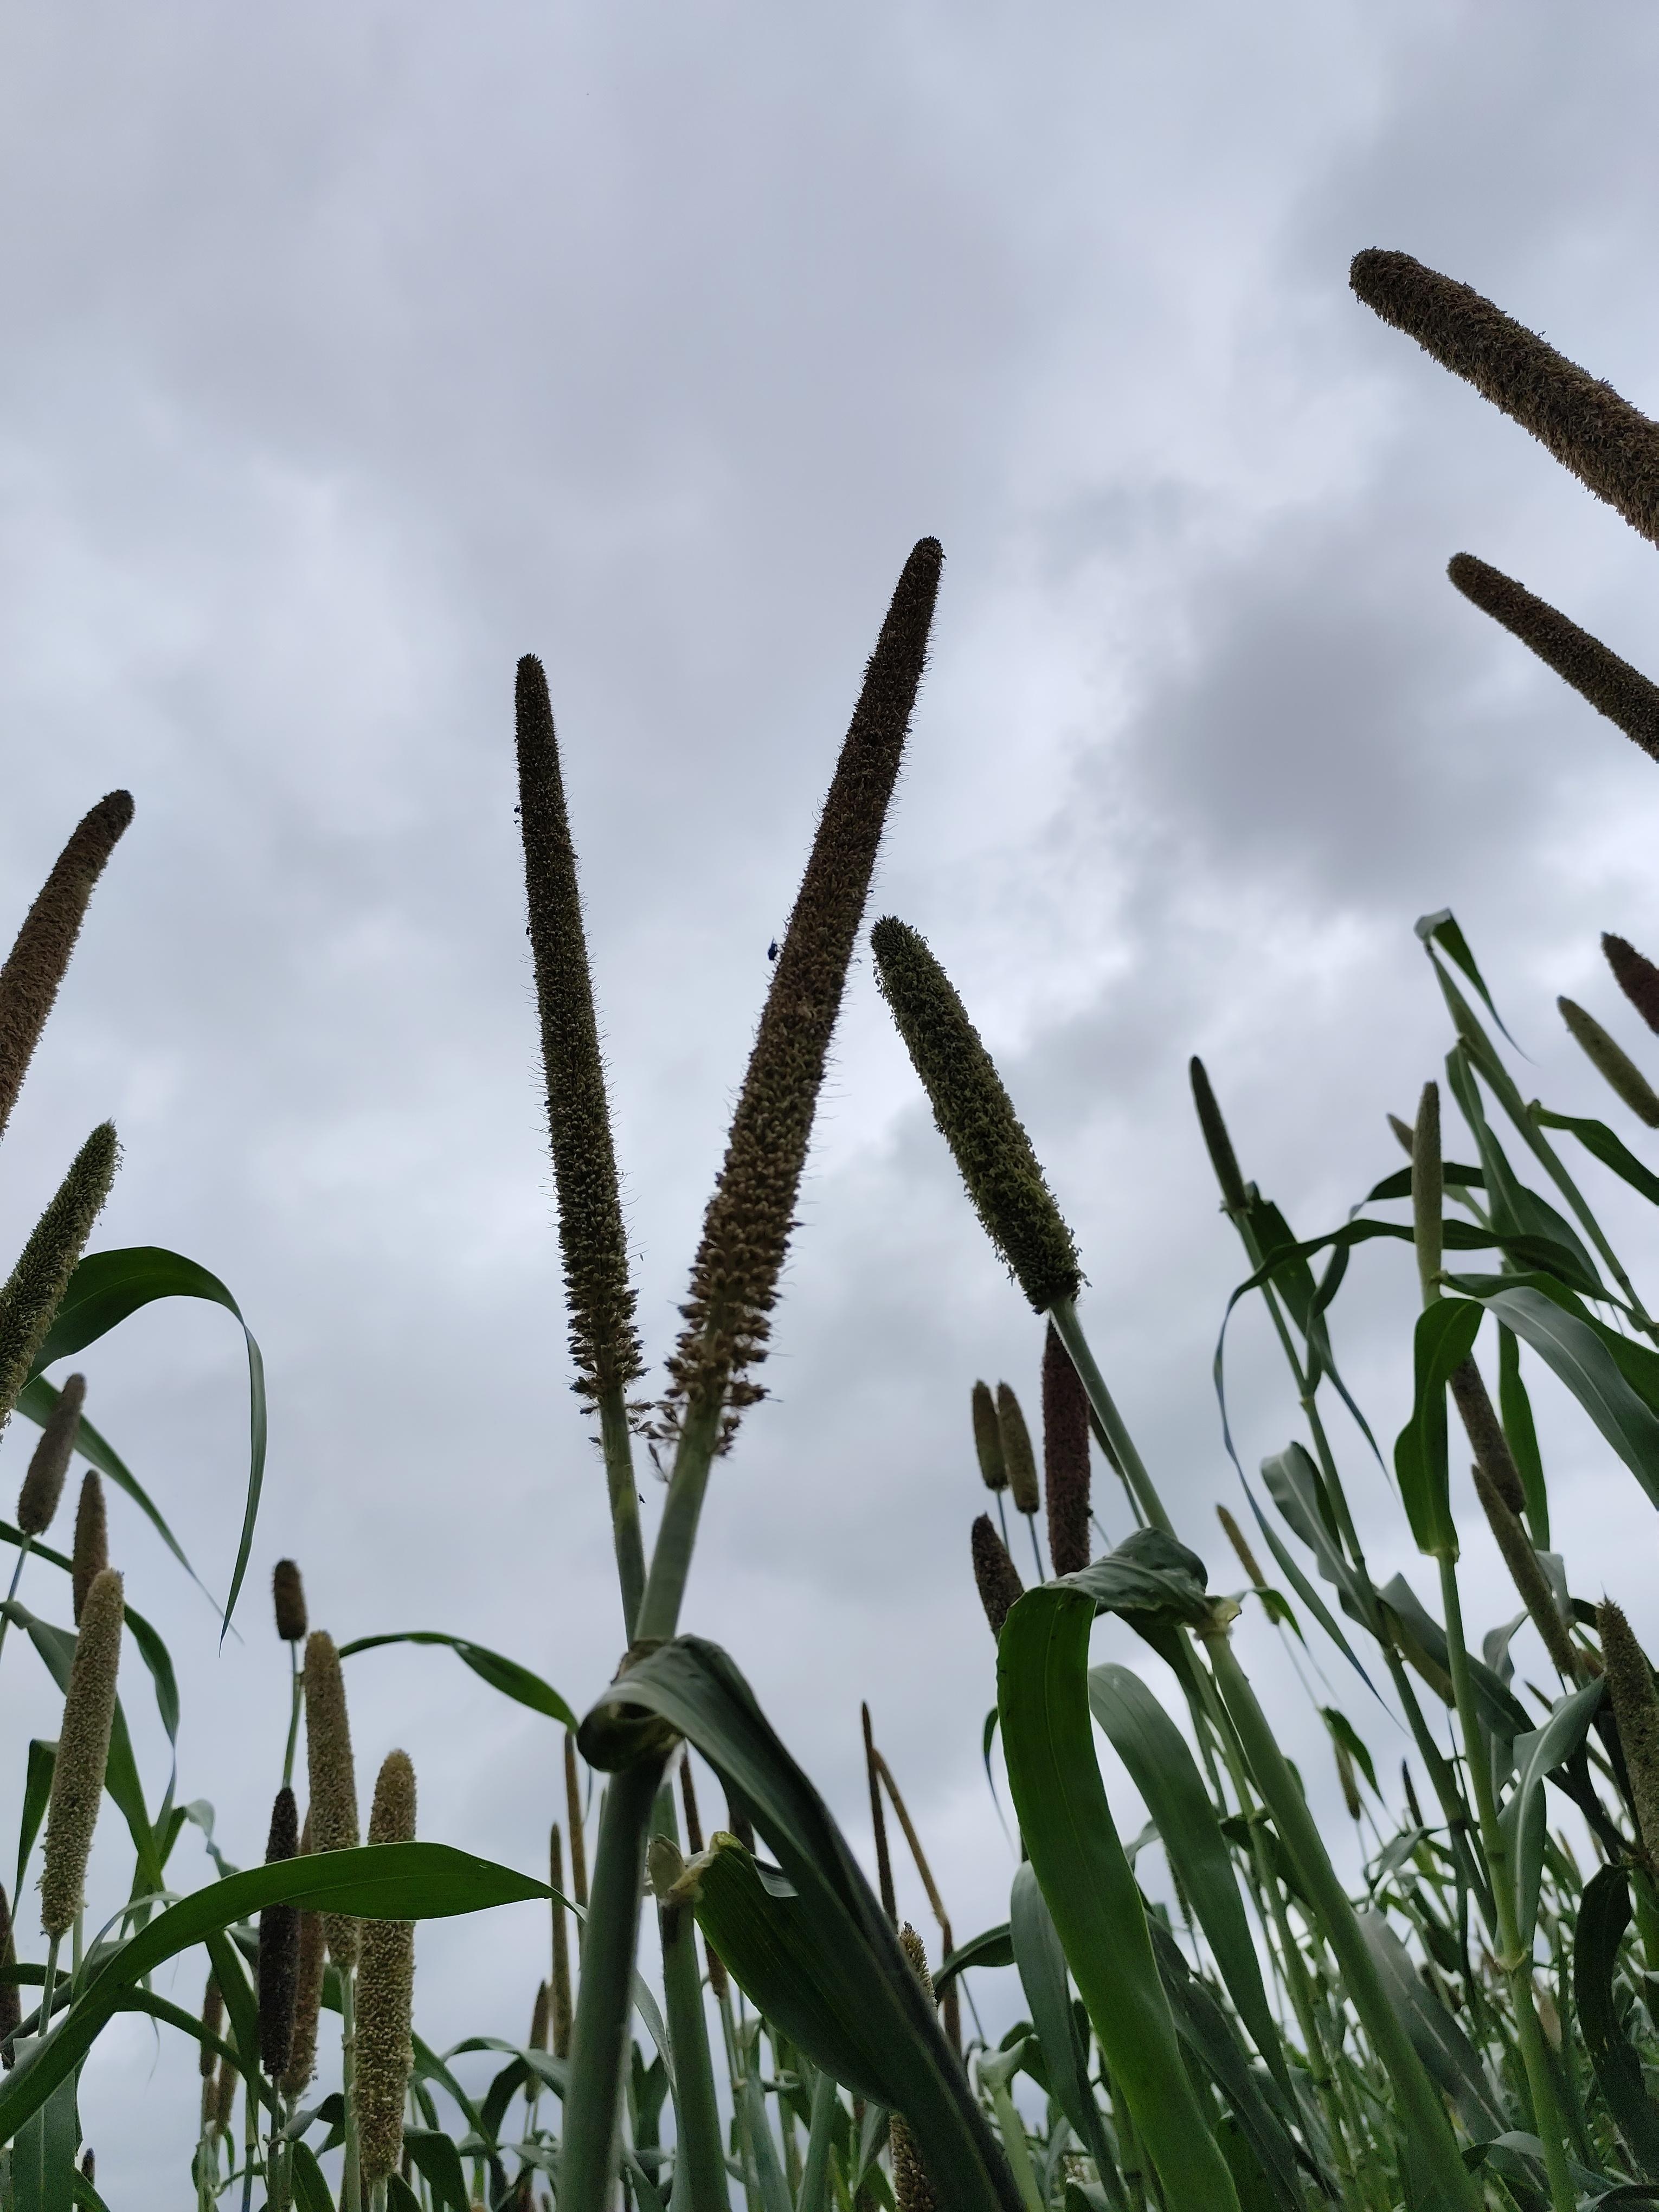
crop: pearl millet
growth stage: heading tuber
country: Tanzania
